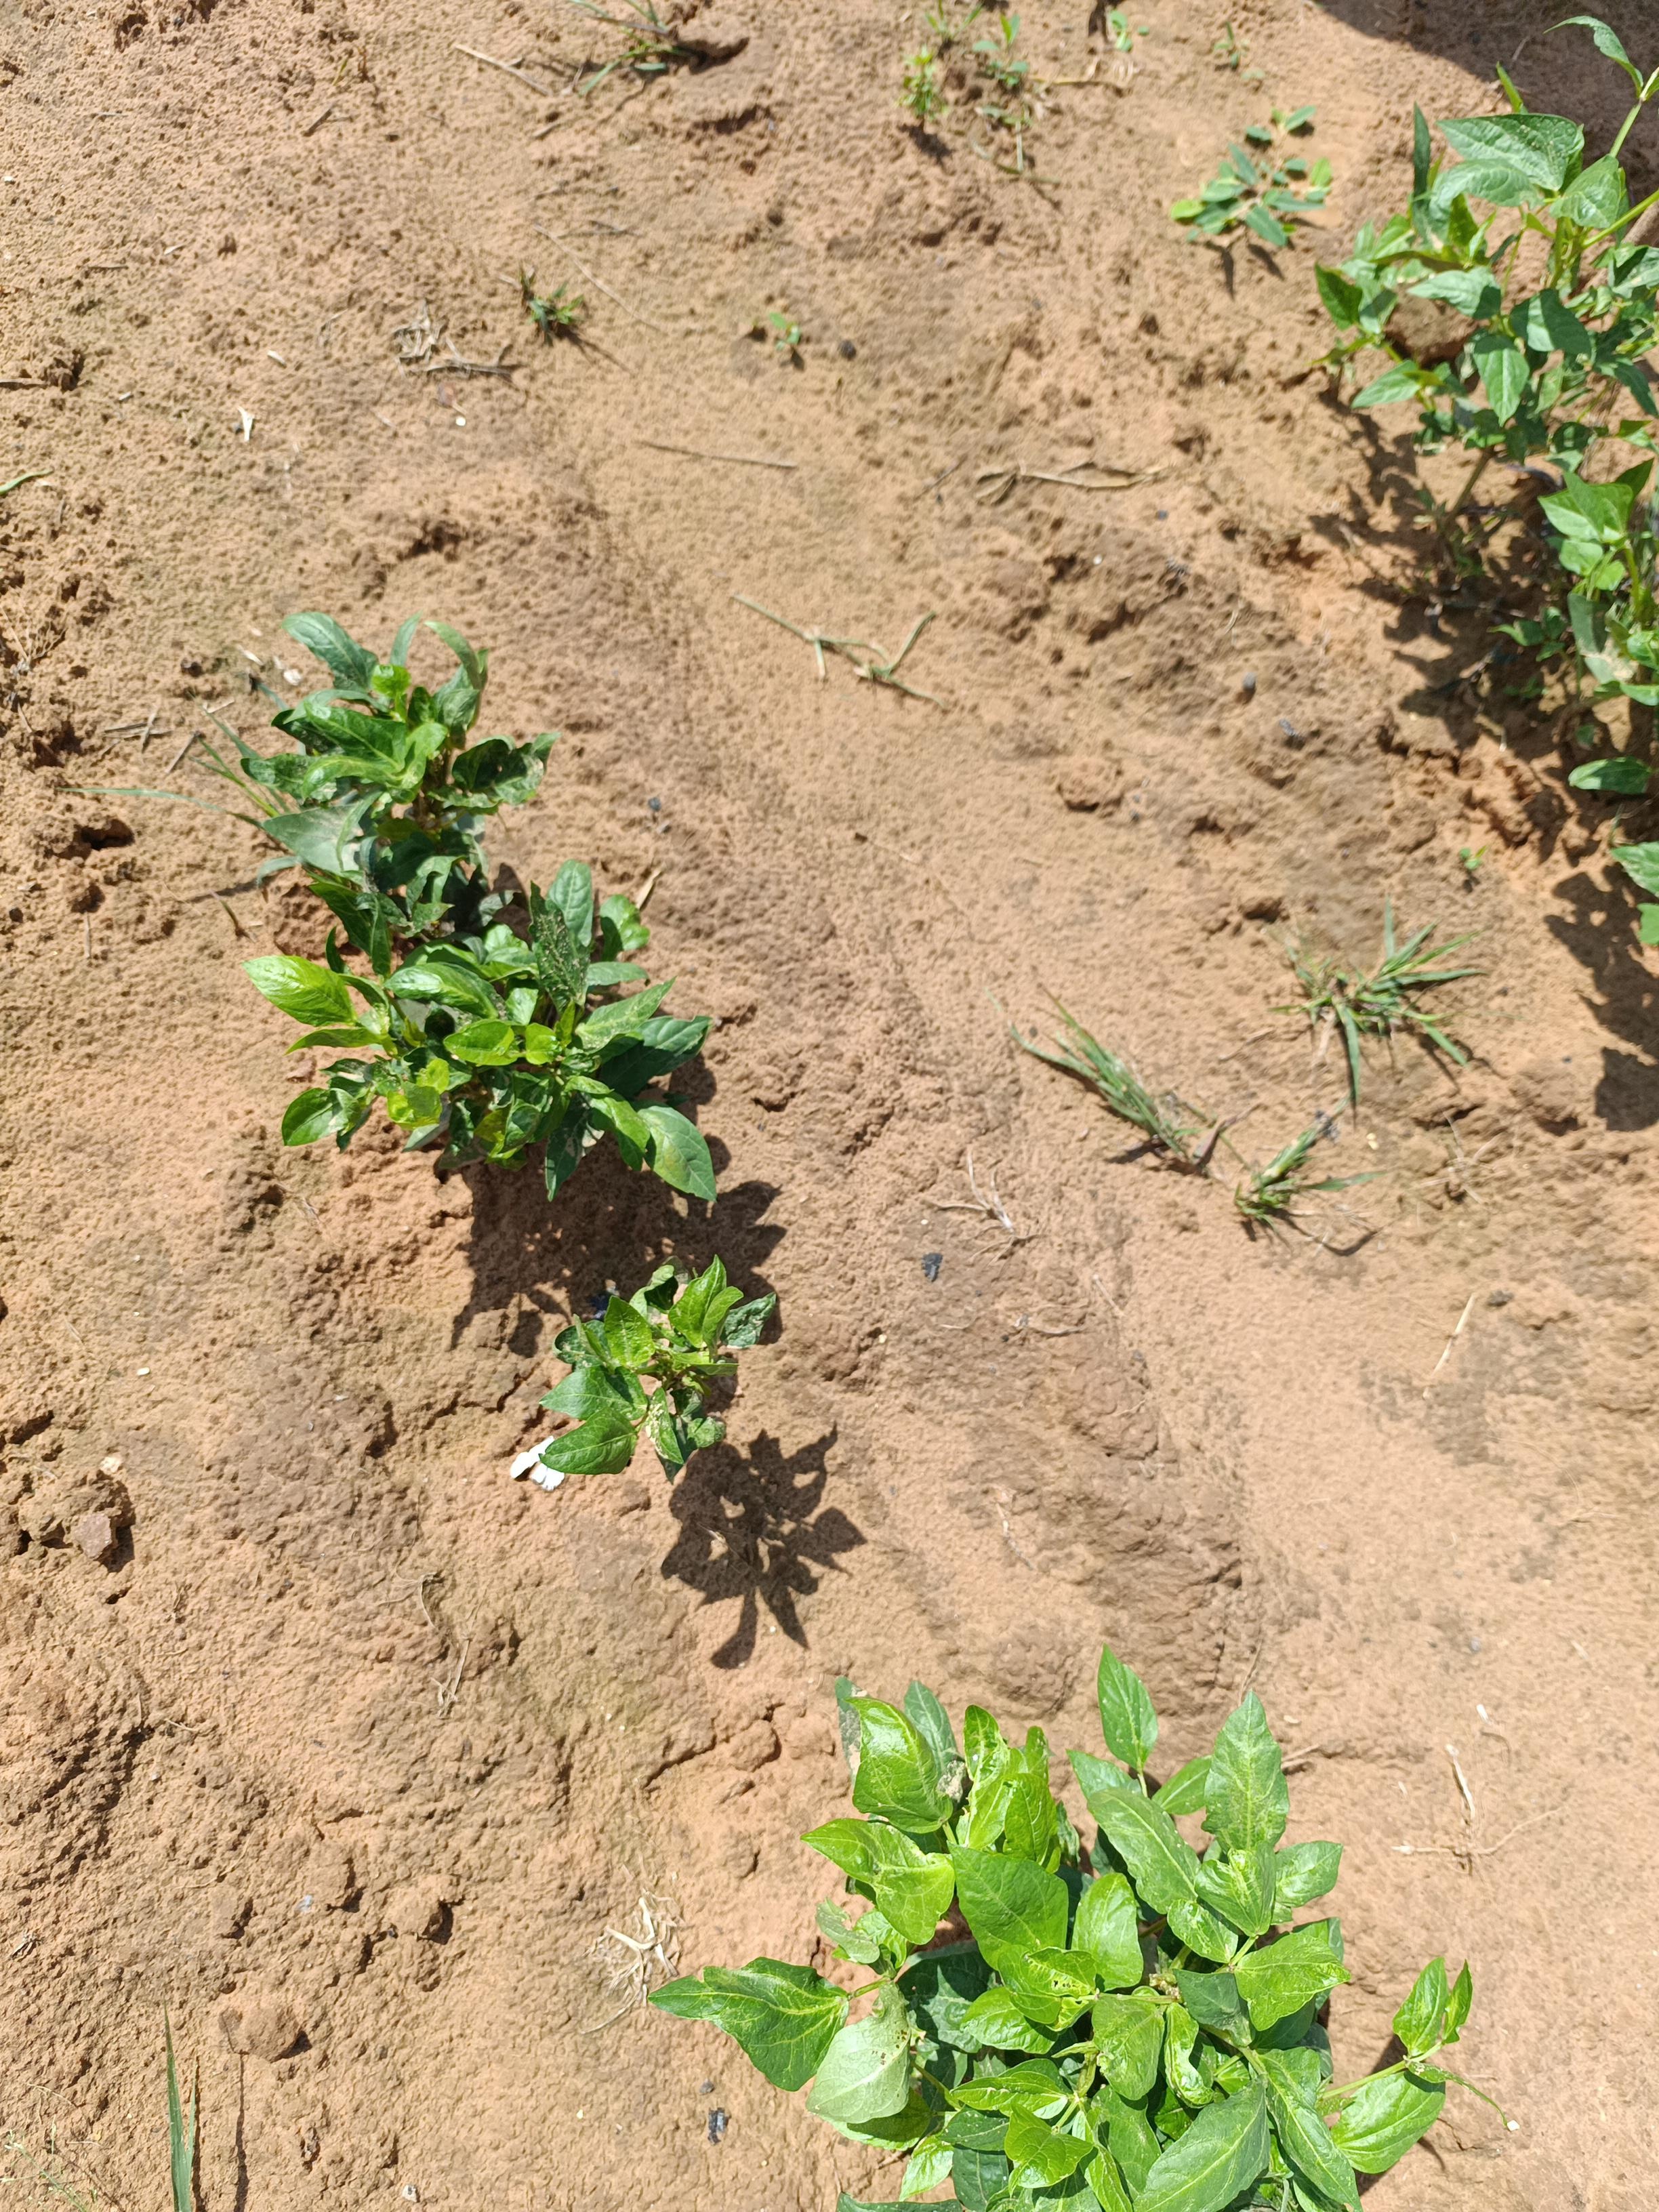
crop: cowpea
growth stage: emergence
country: Nigeria
